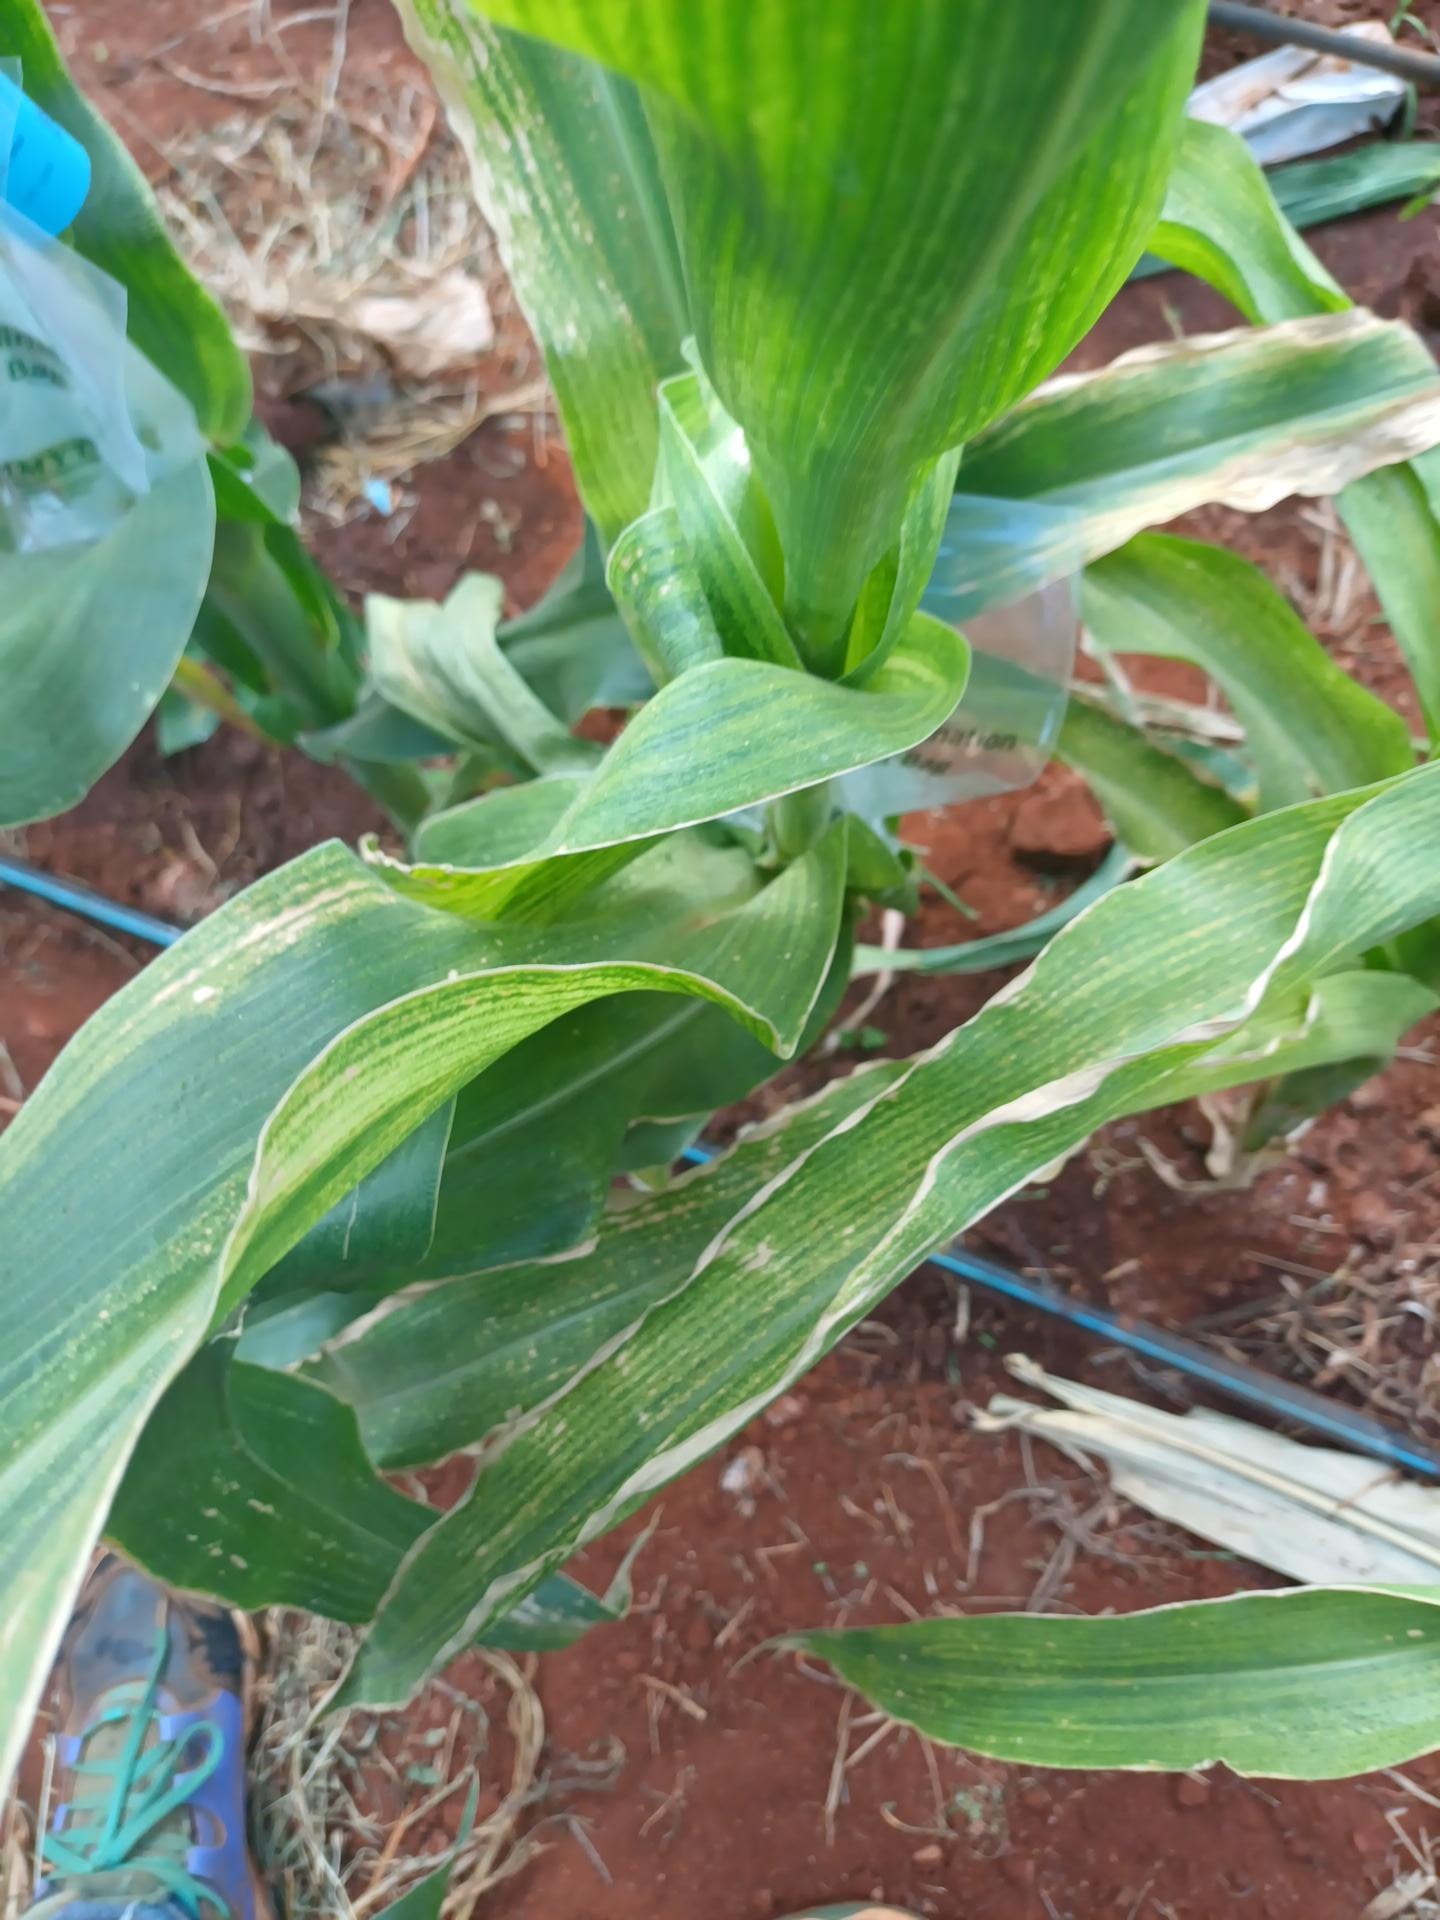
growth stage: vegetative
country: Kenya
